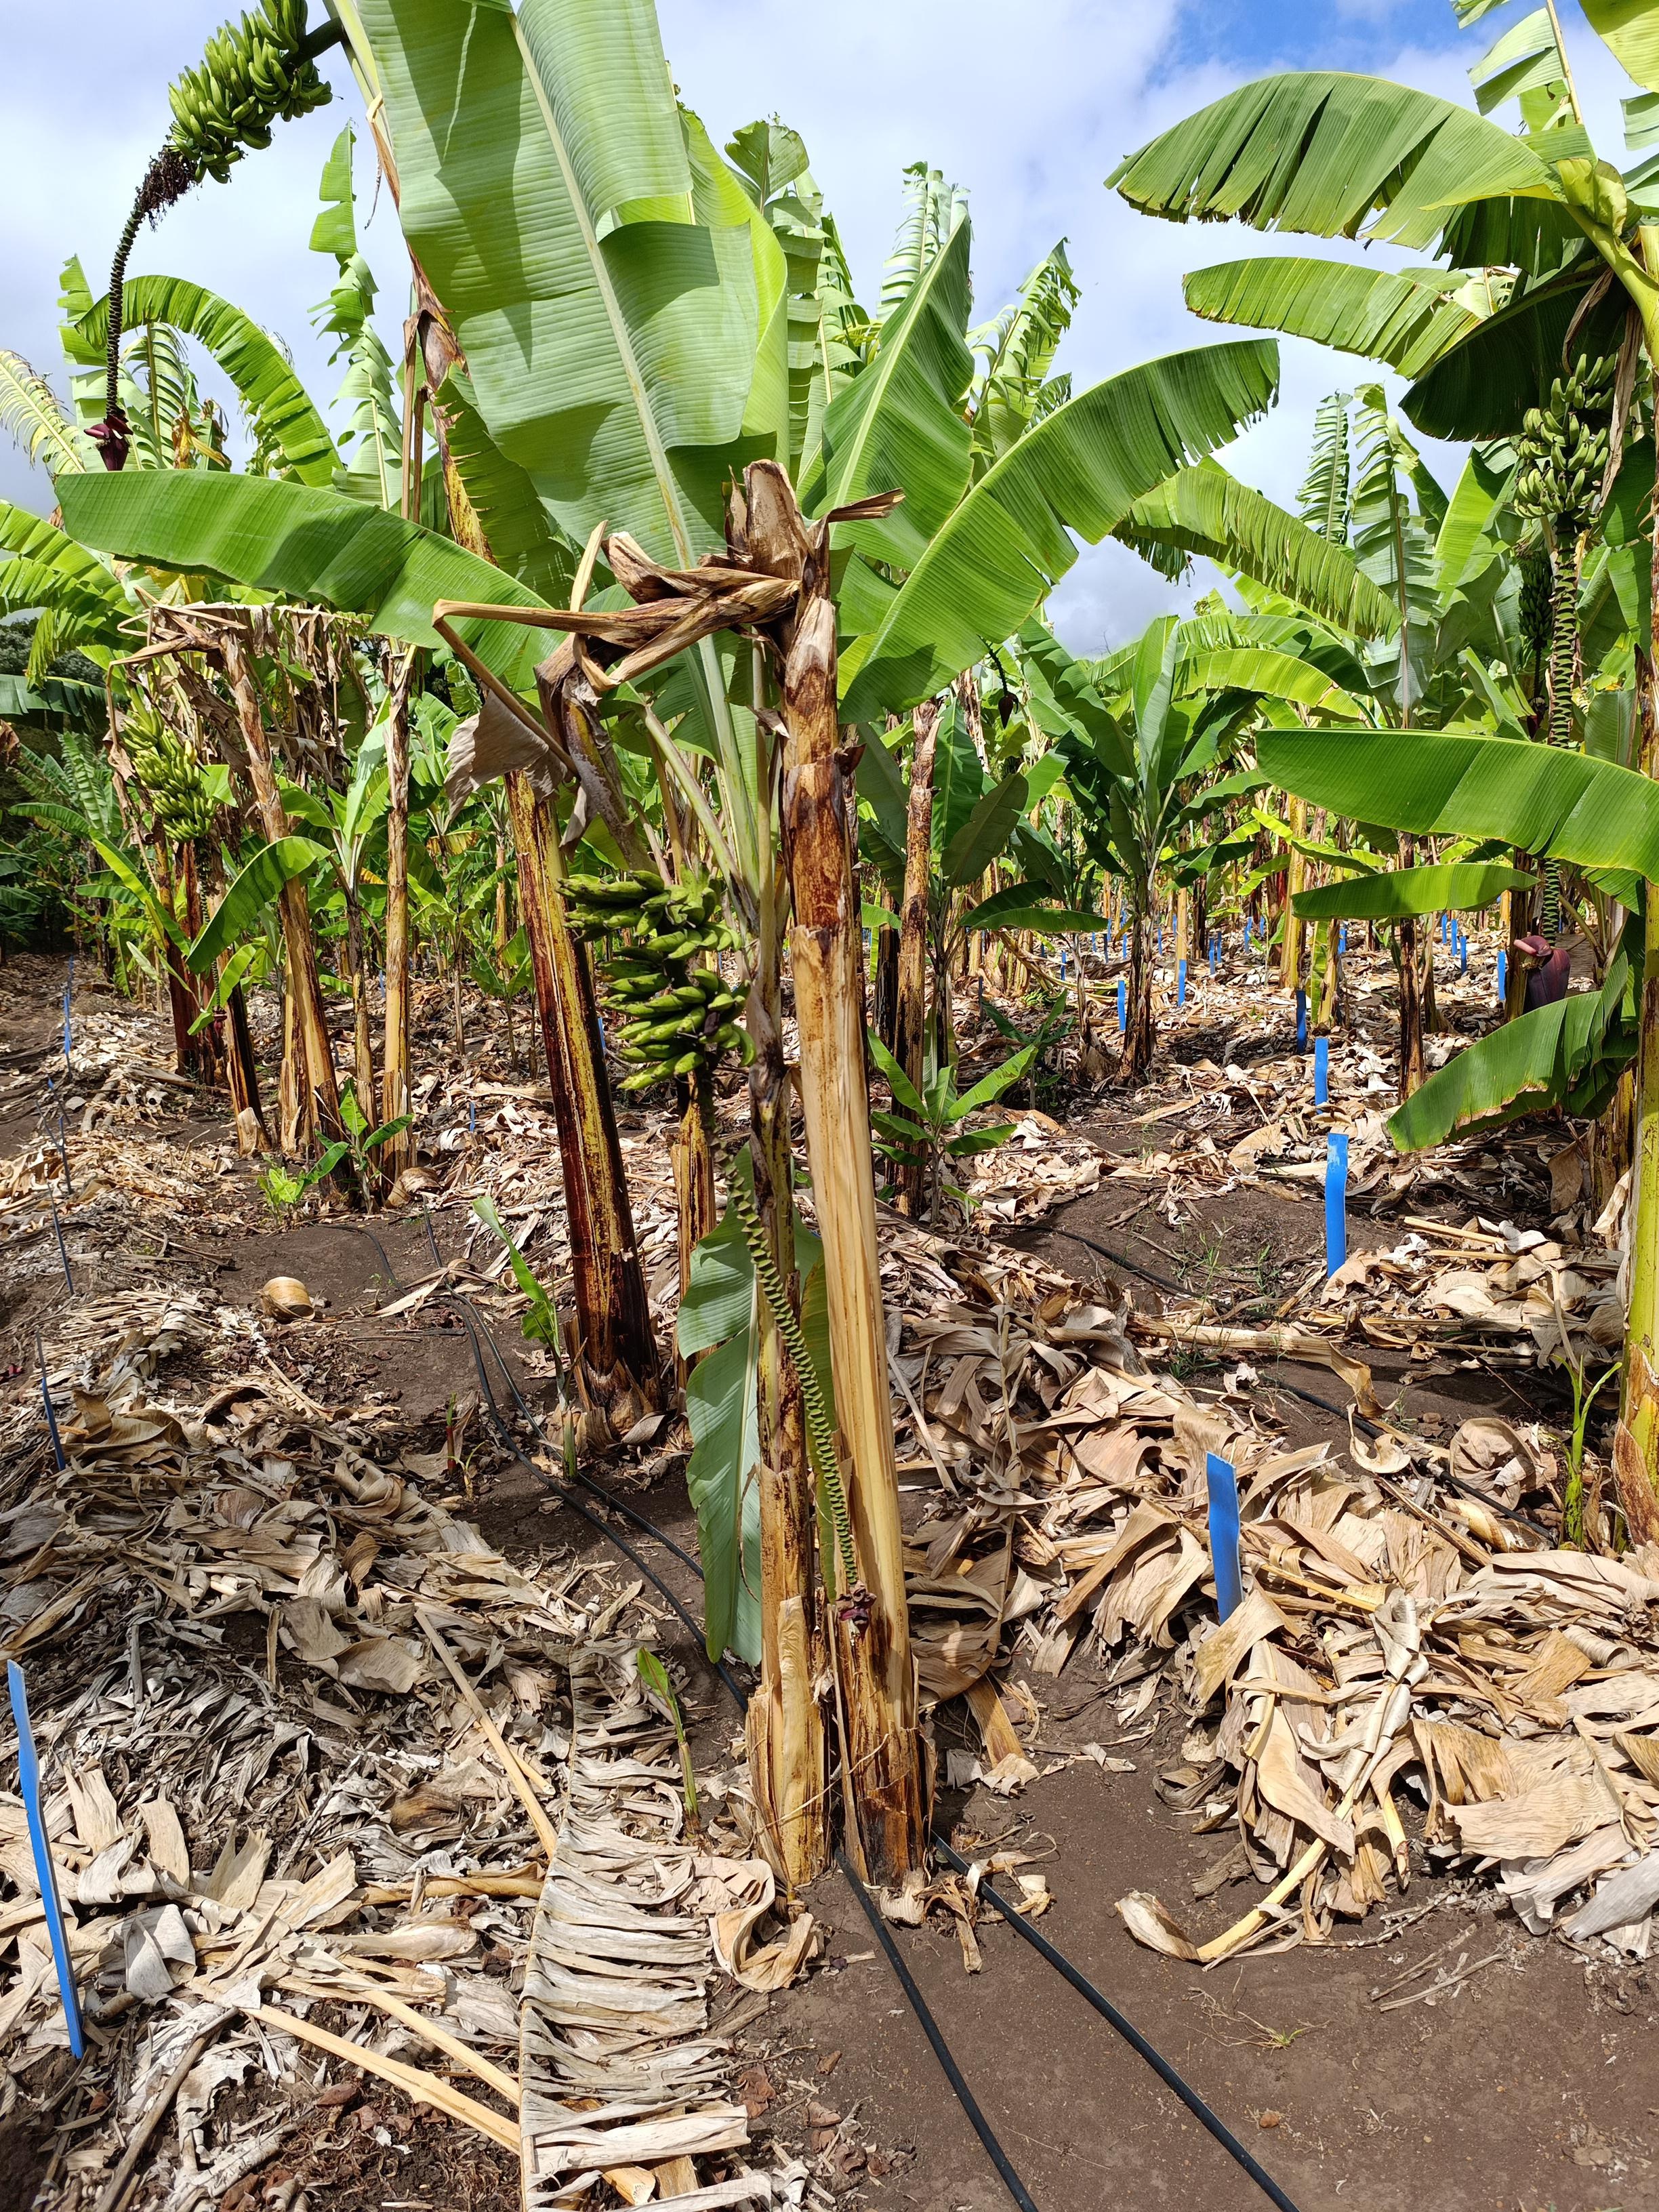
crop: banana
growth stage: maturity
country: Tanzania
